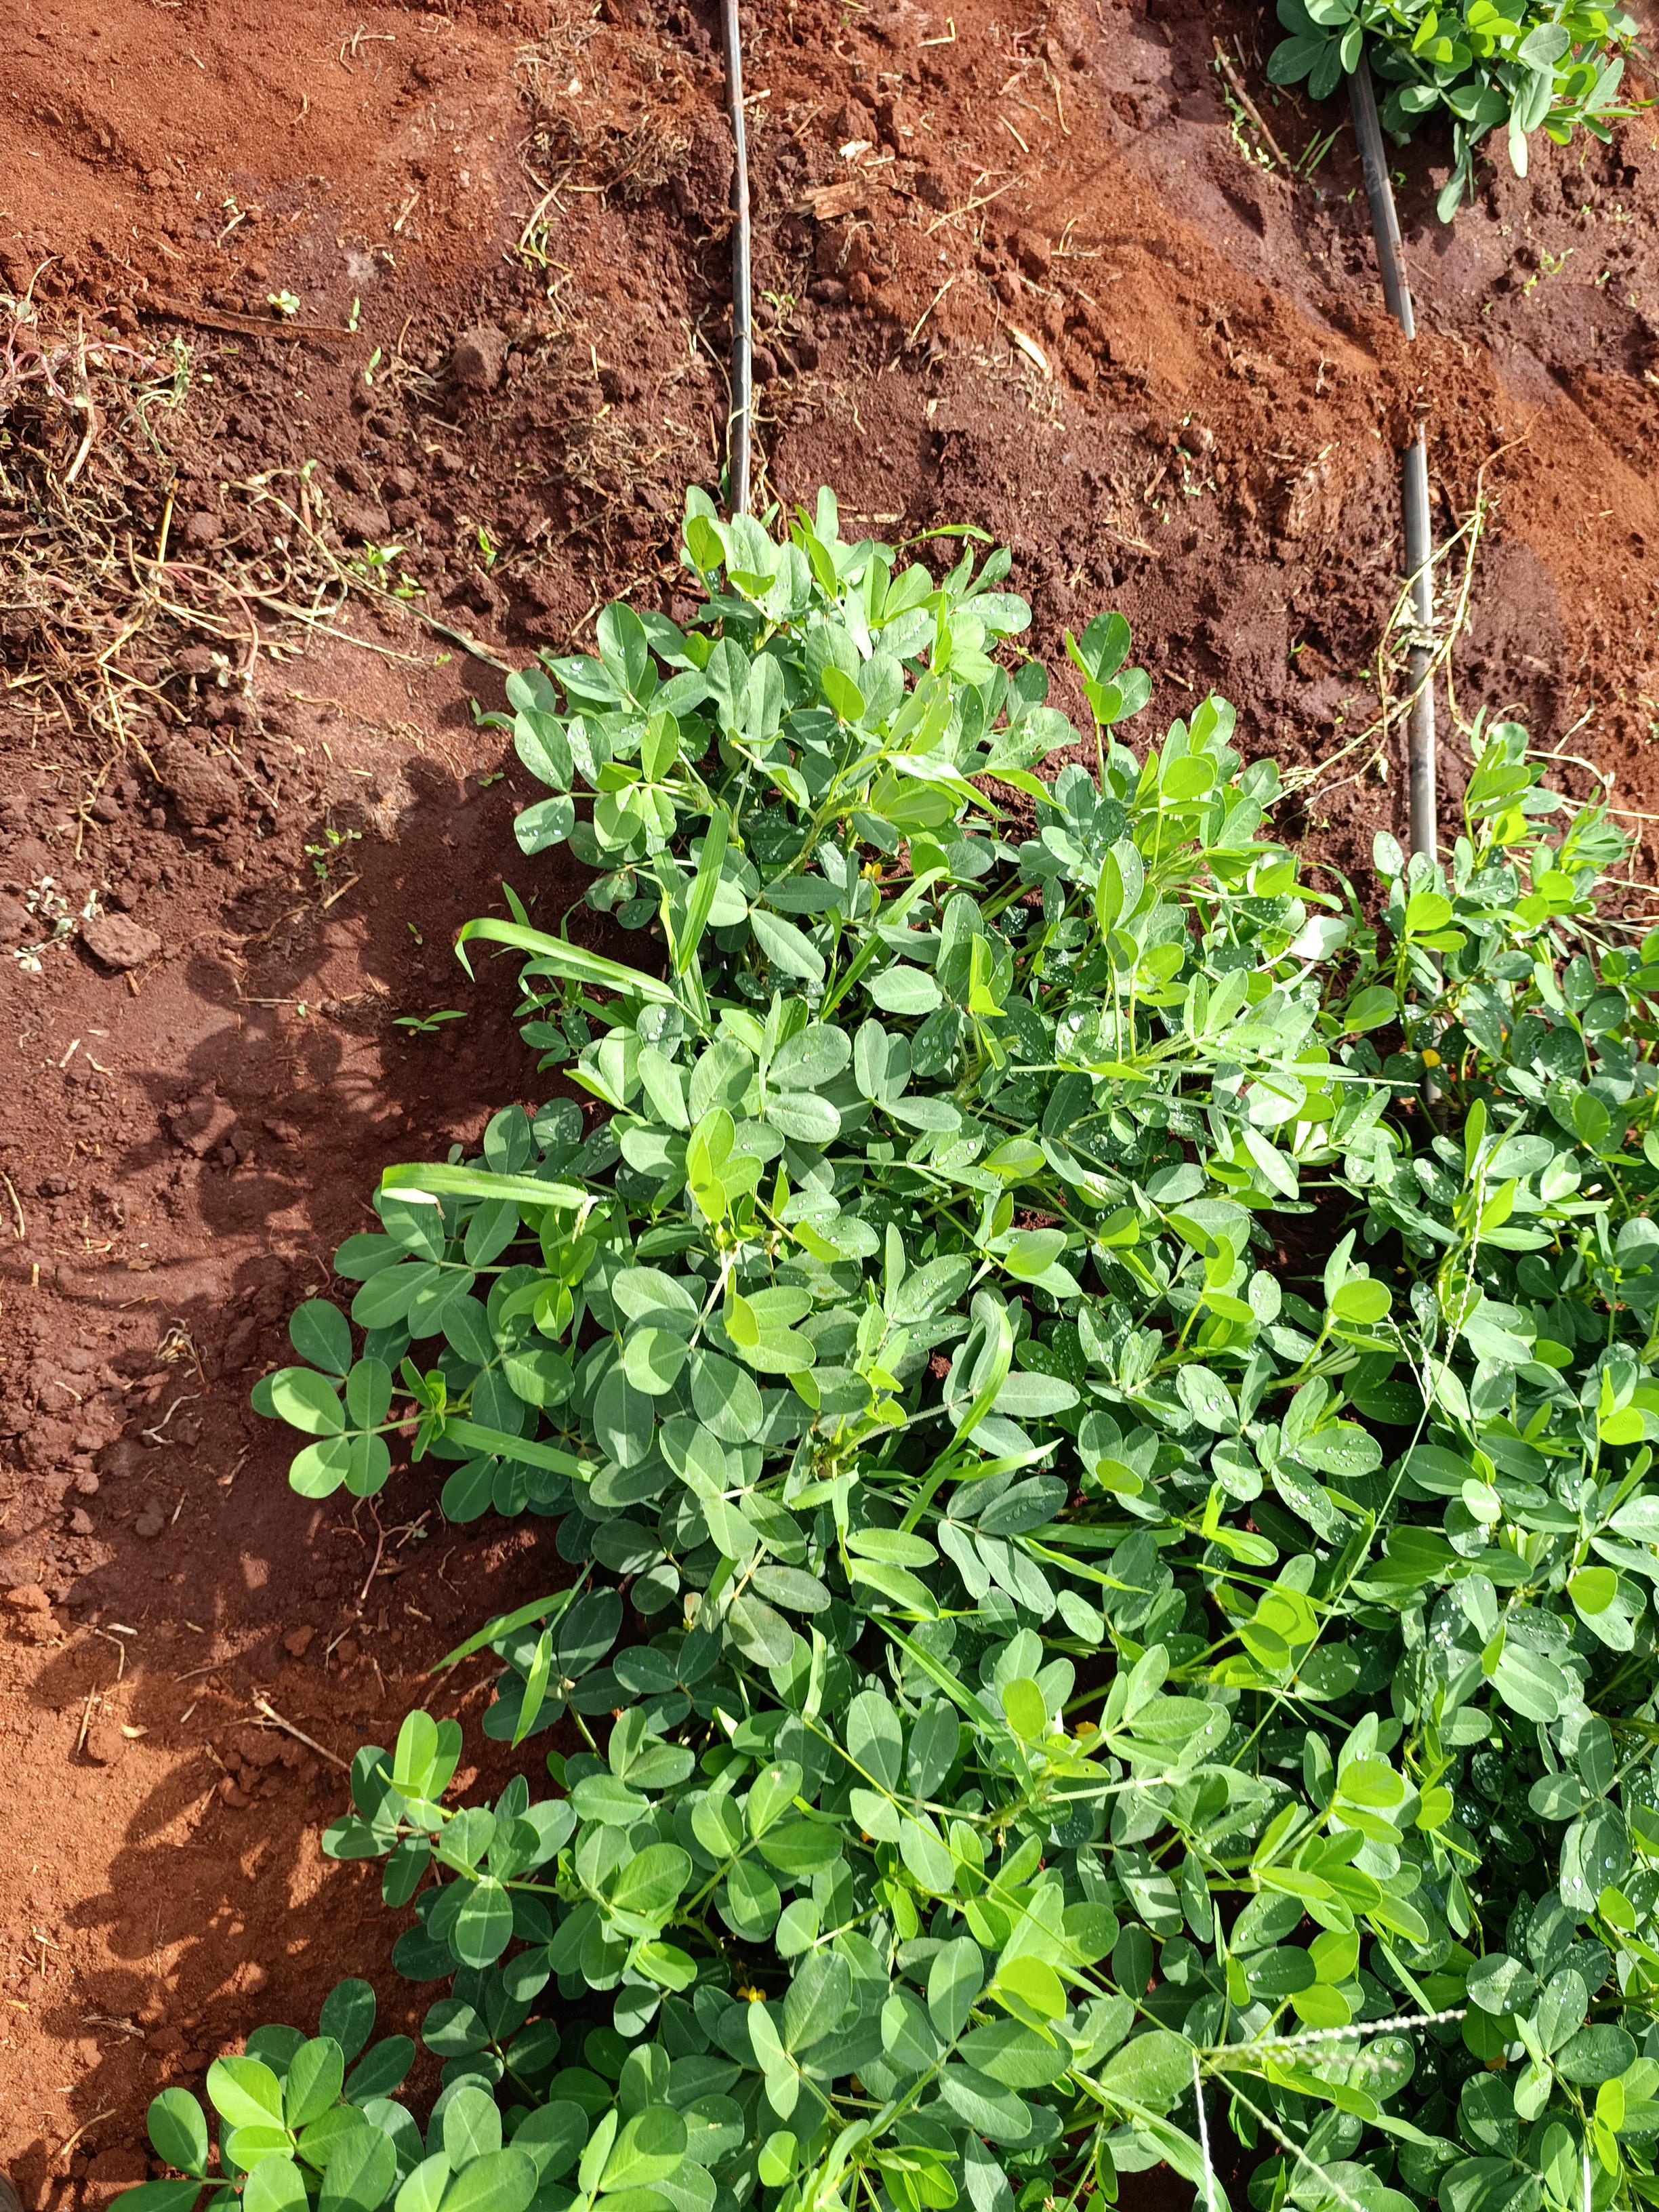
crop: groundnut
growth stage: flowering
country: Kenya
